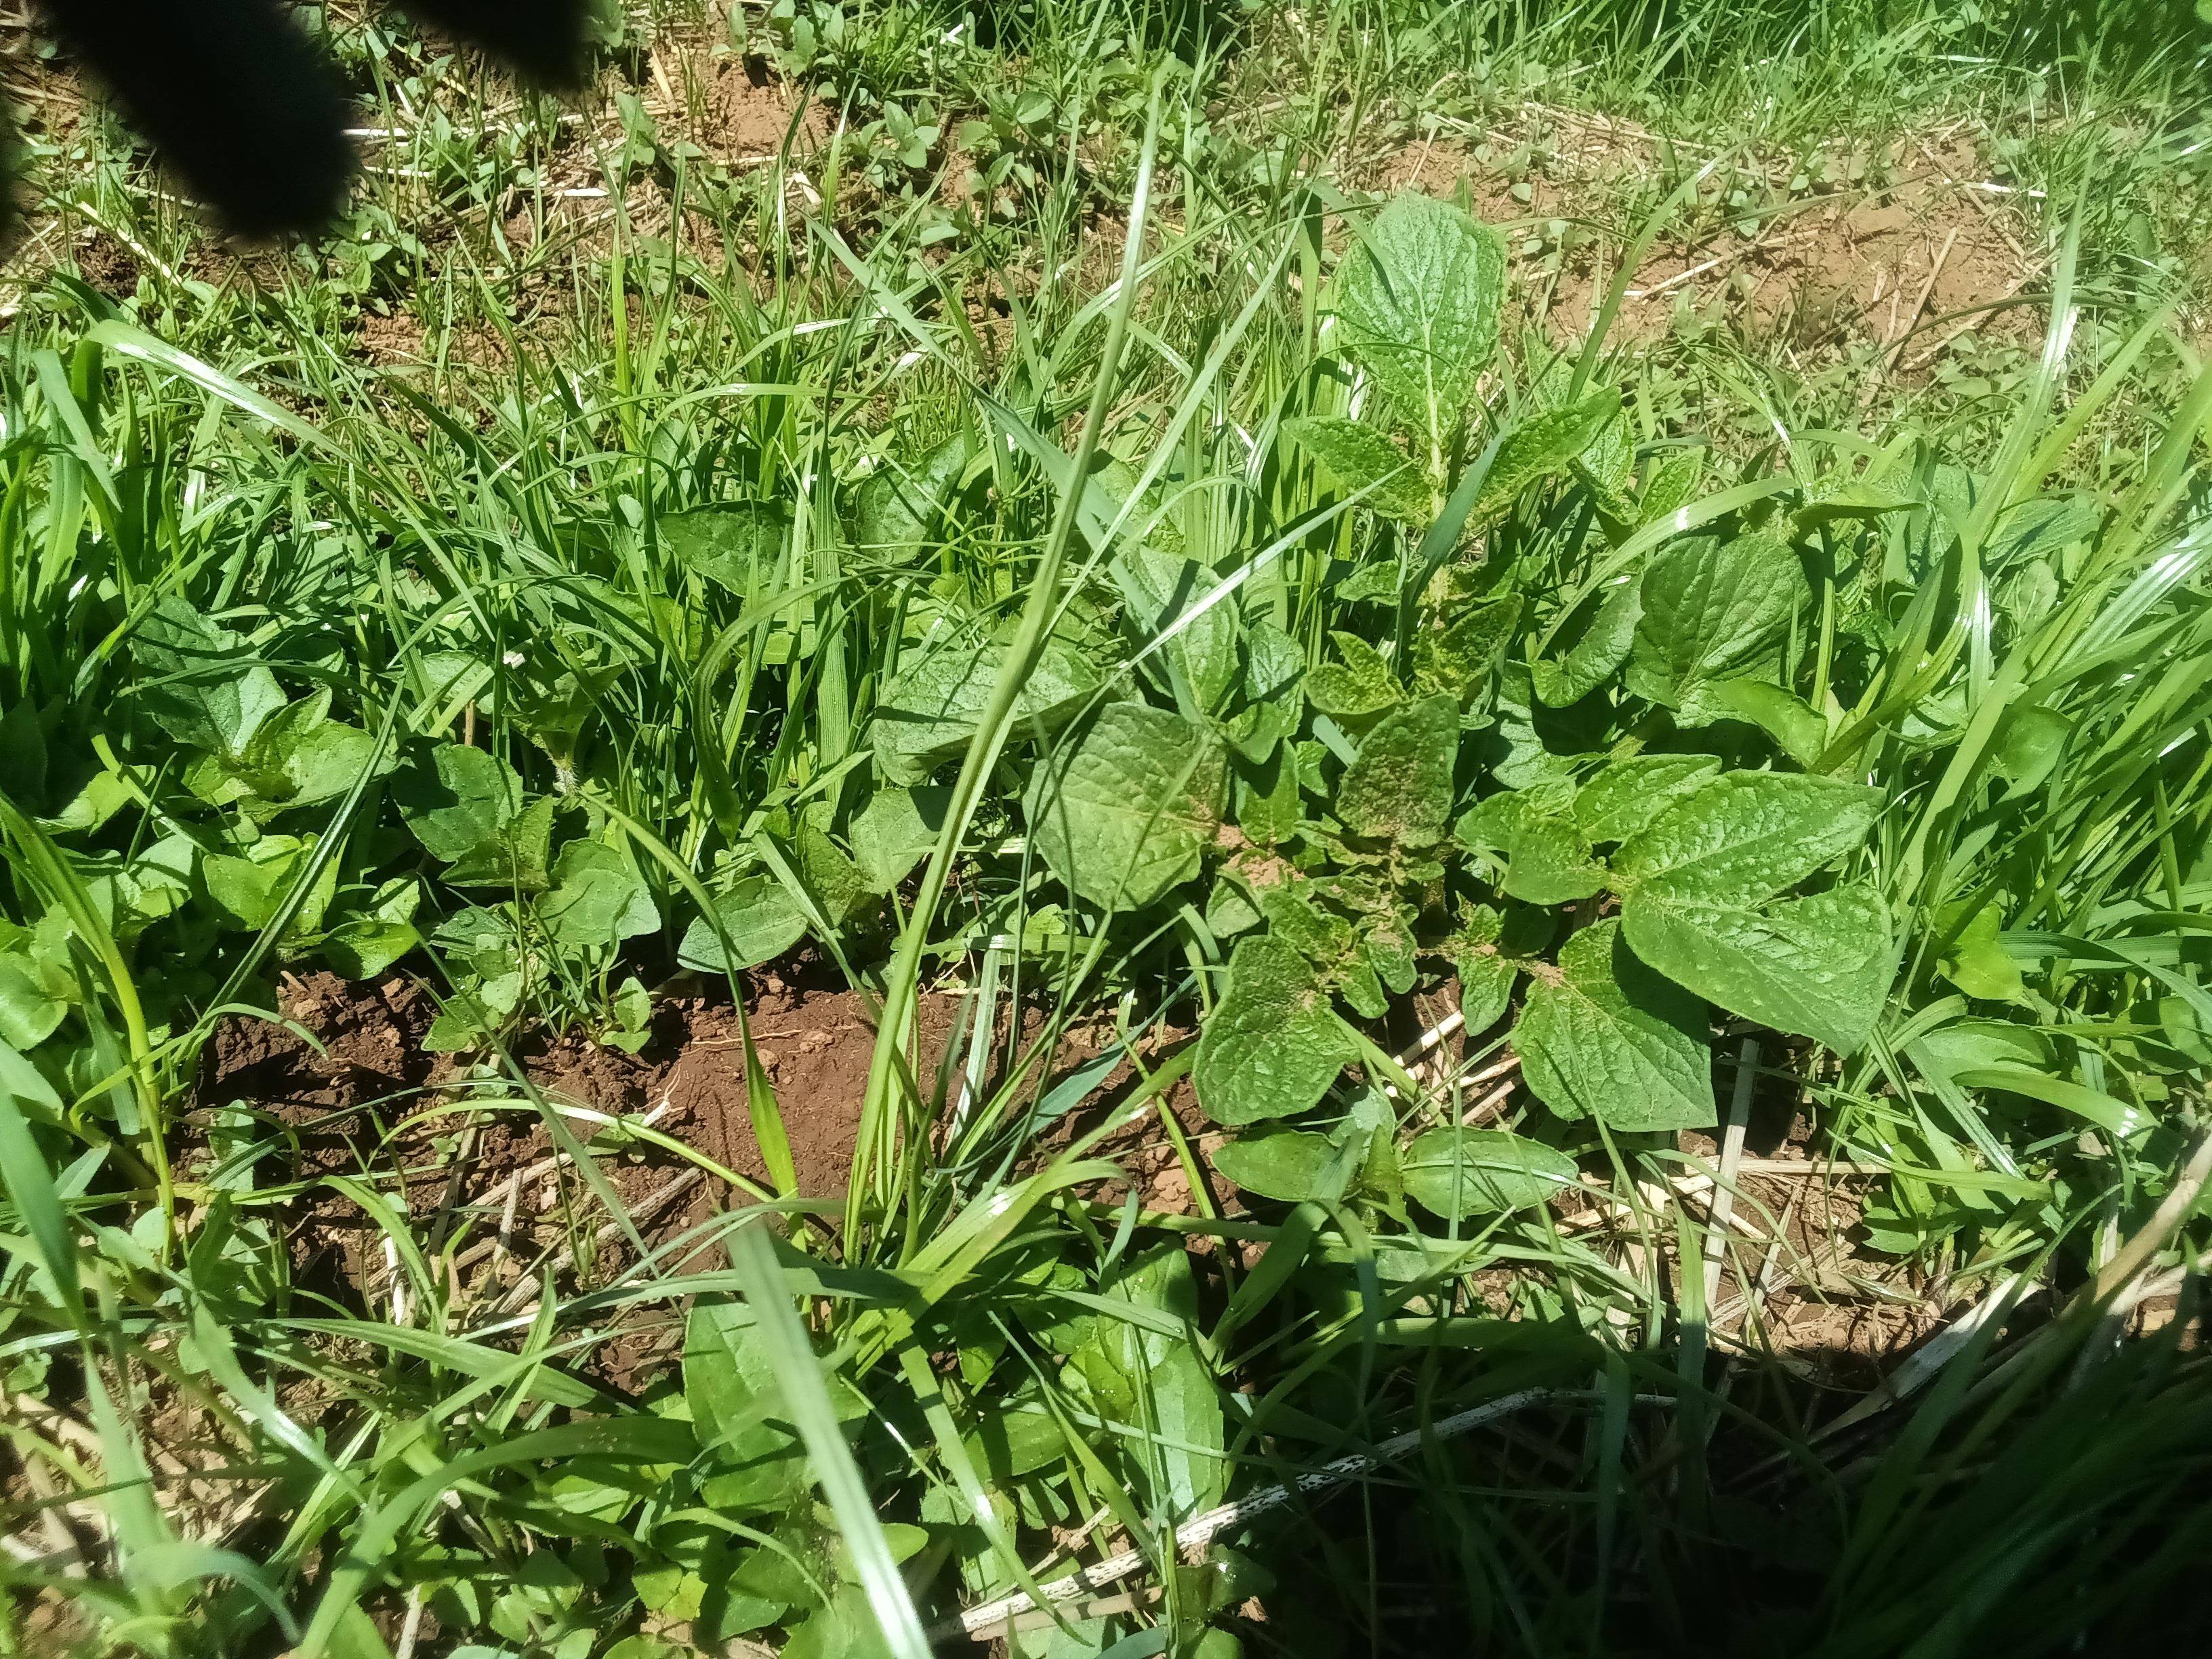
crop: potato
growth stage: vegetative
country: Kenya
